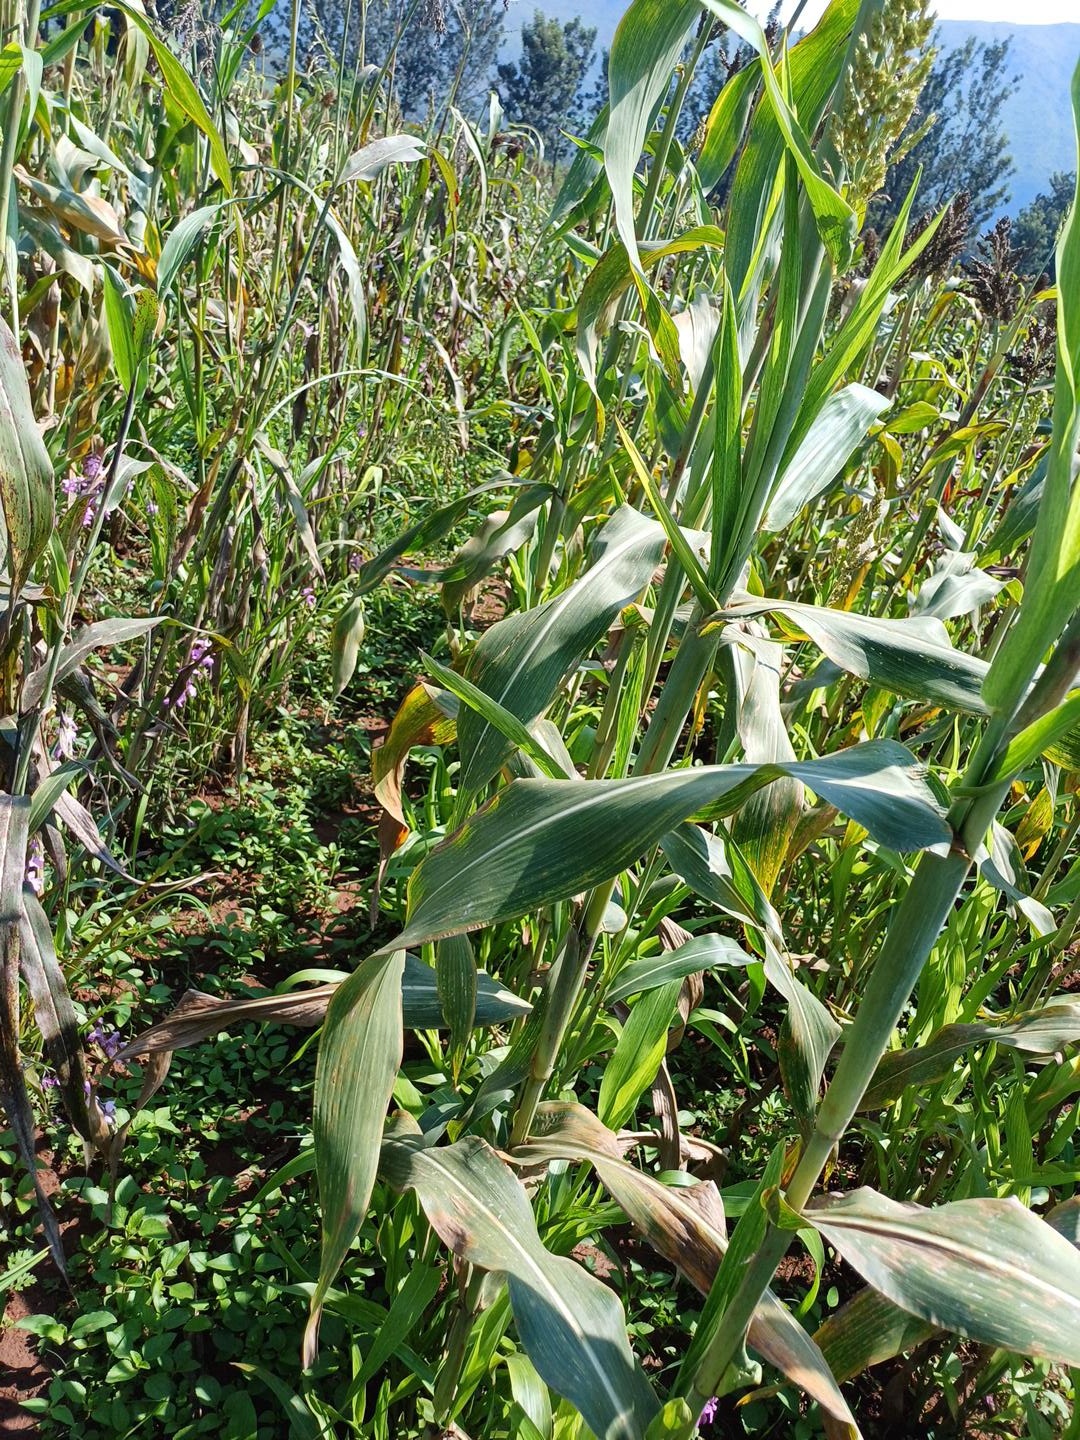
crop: sorghum
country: Kenya
